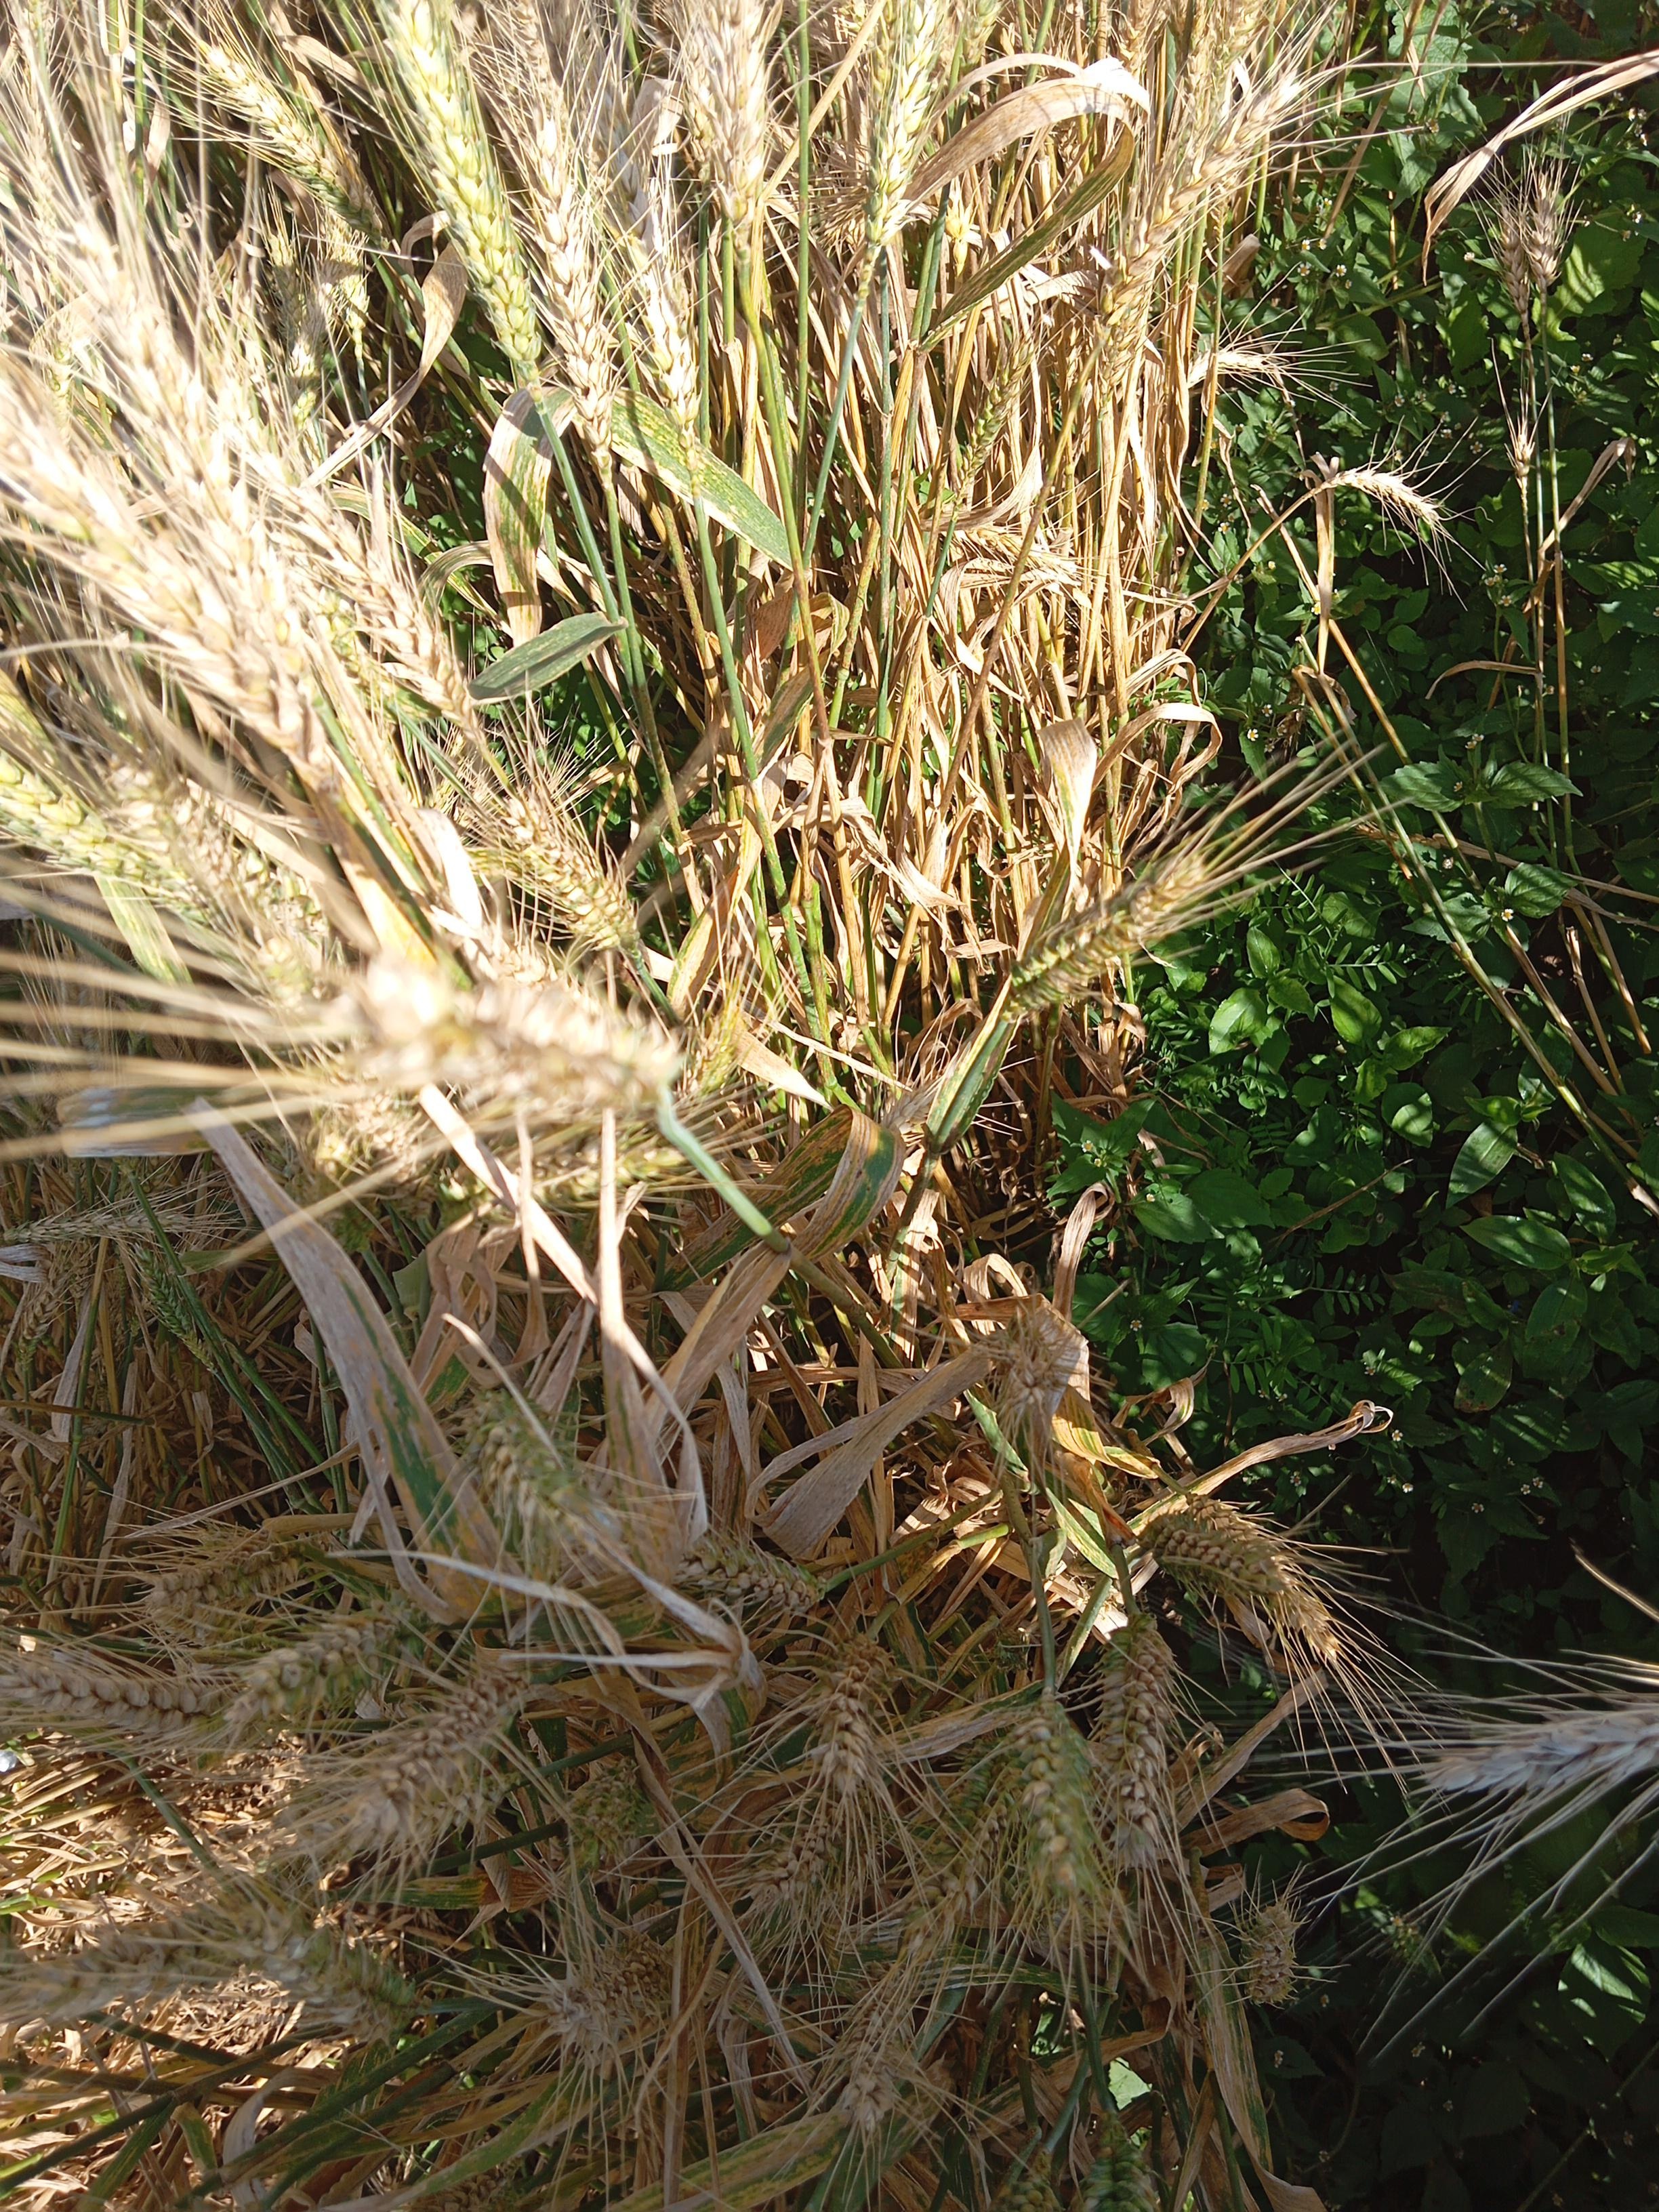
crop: wheat
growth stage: maturity
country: Kenya
